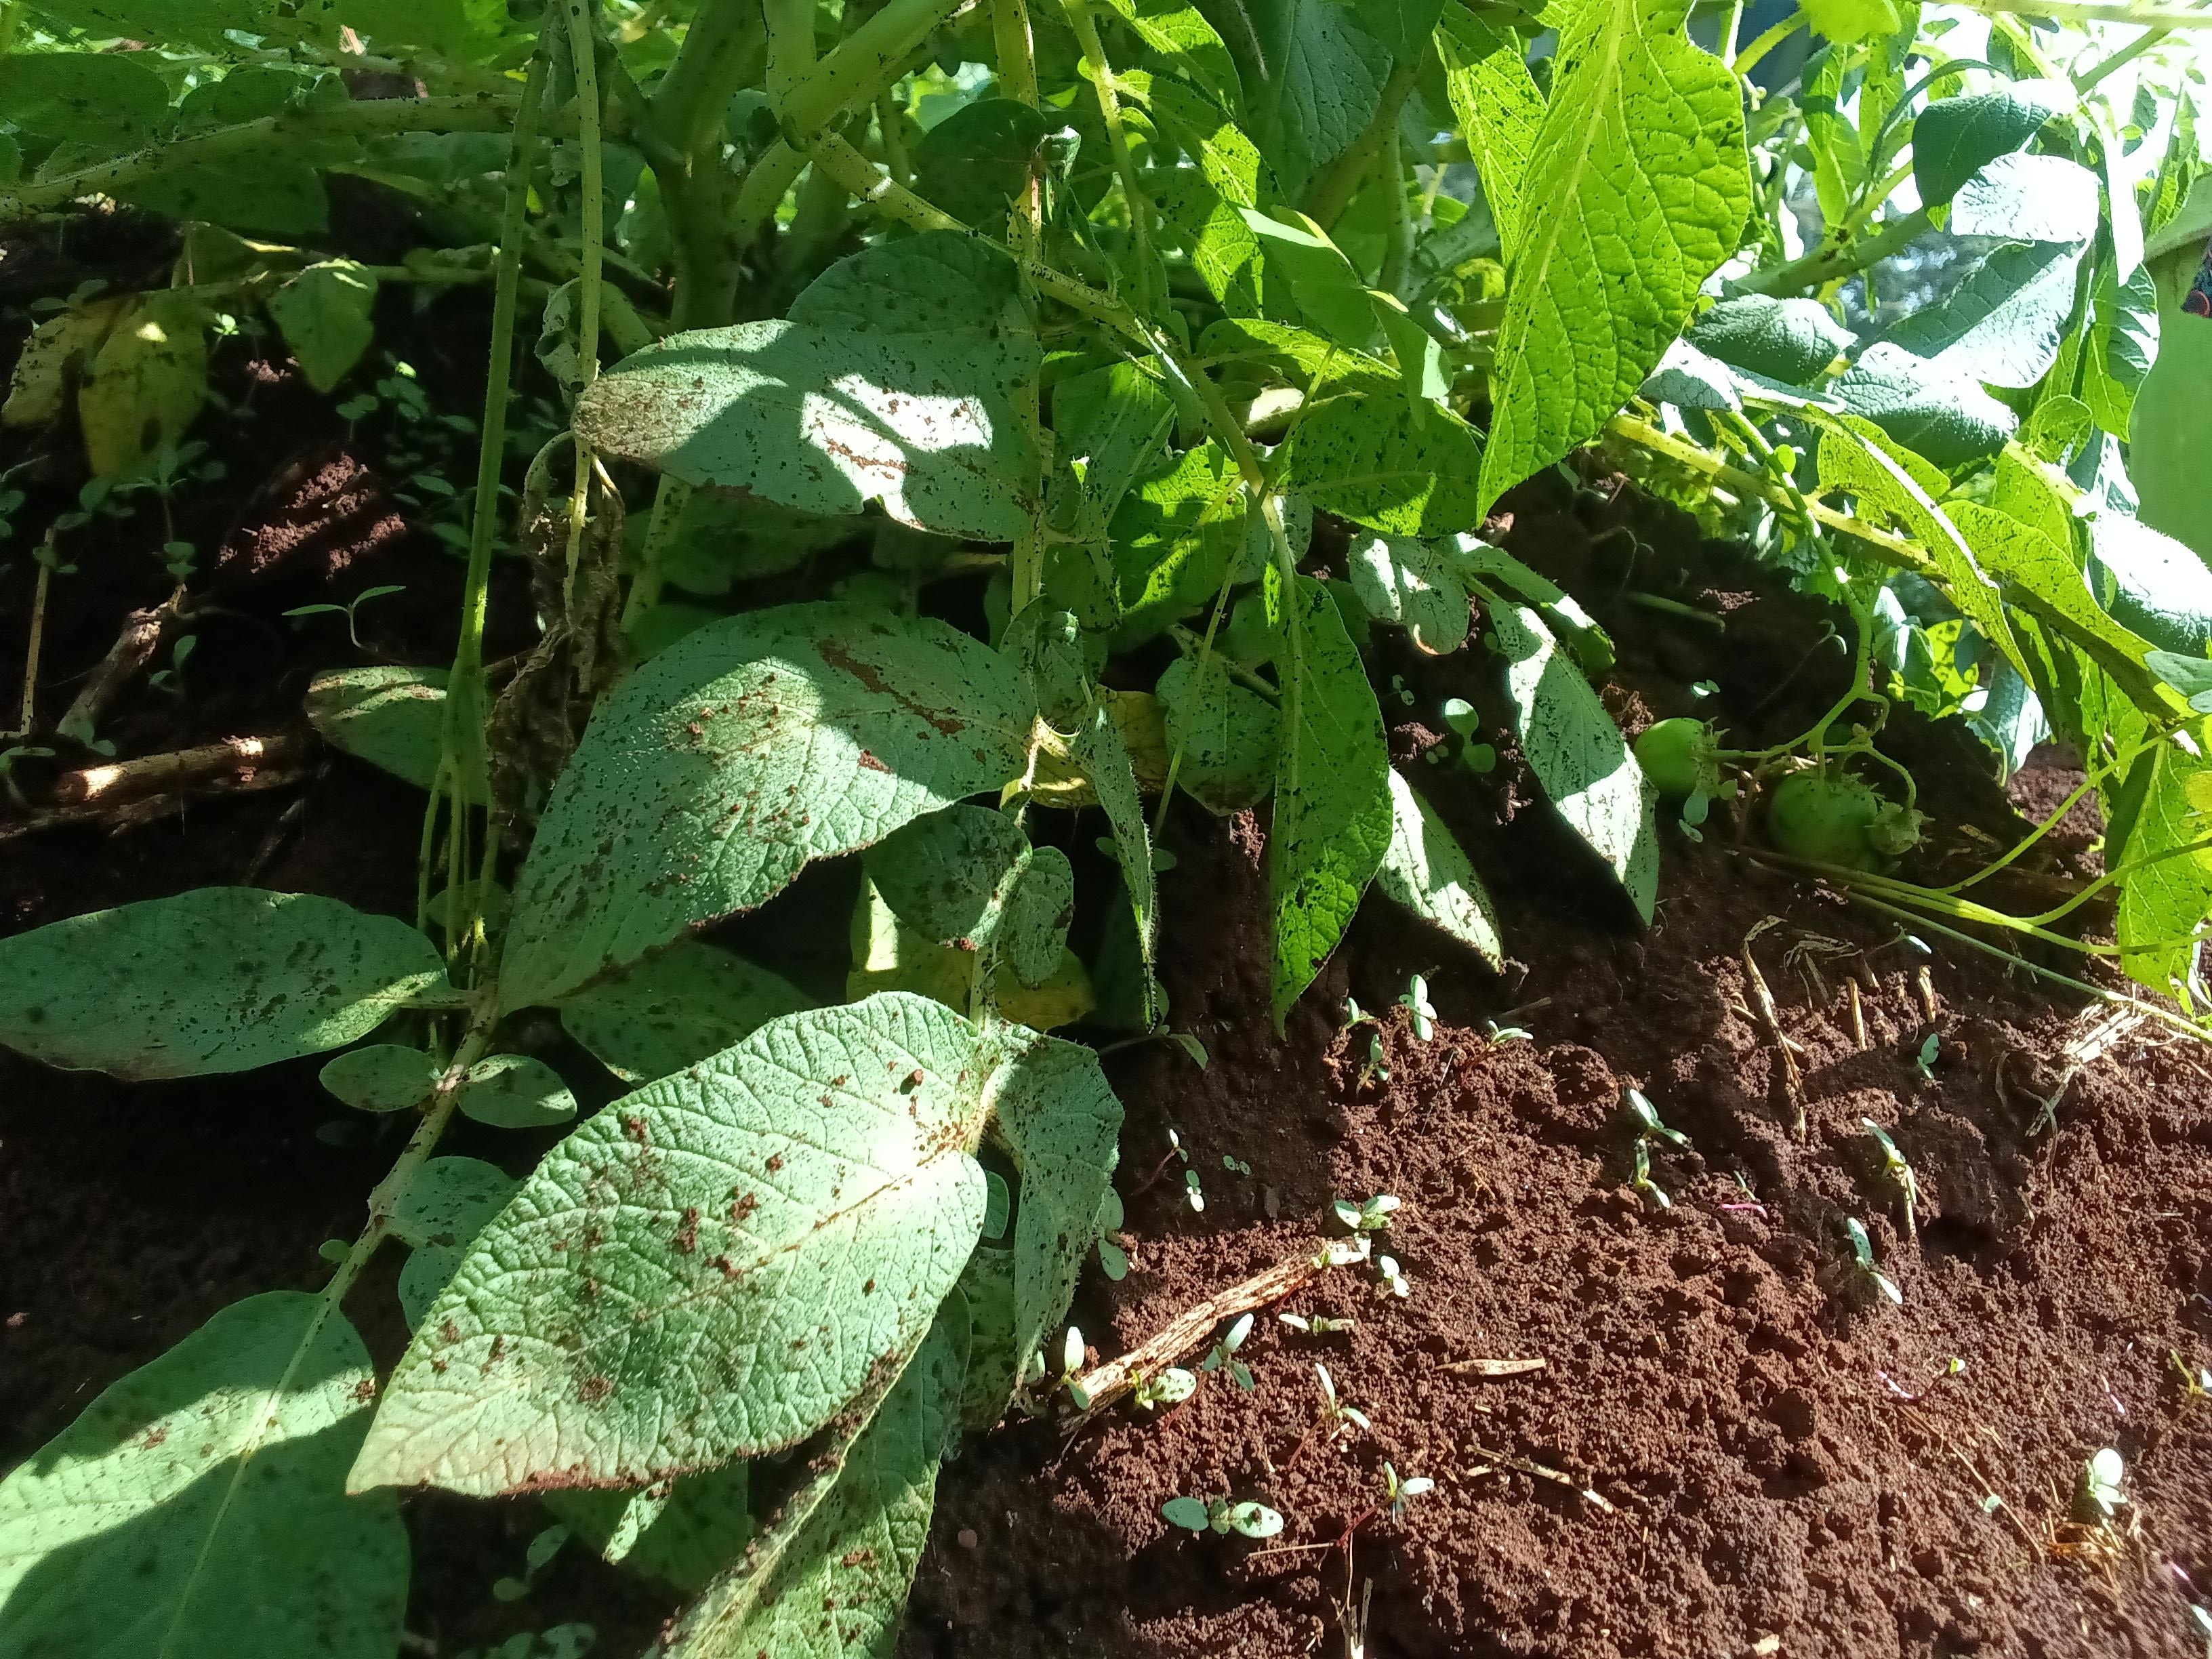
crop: potato
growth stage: flowering
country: Kenya
